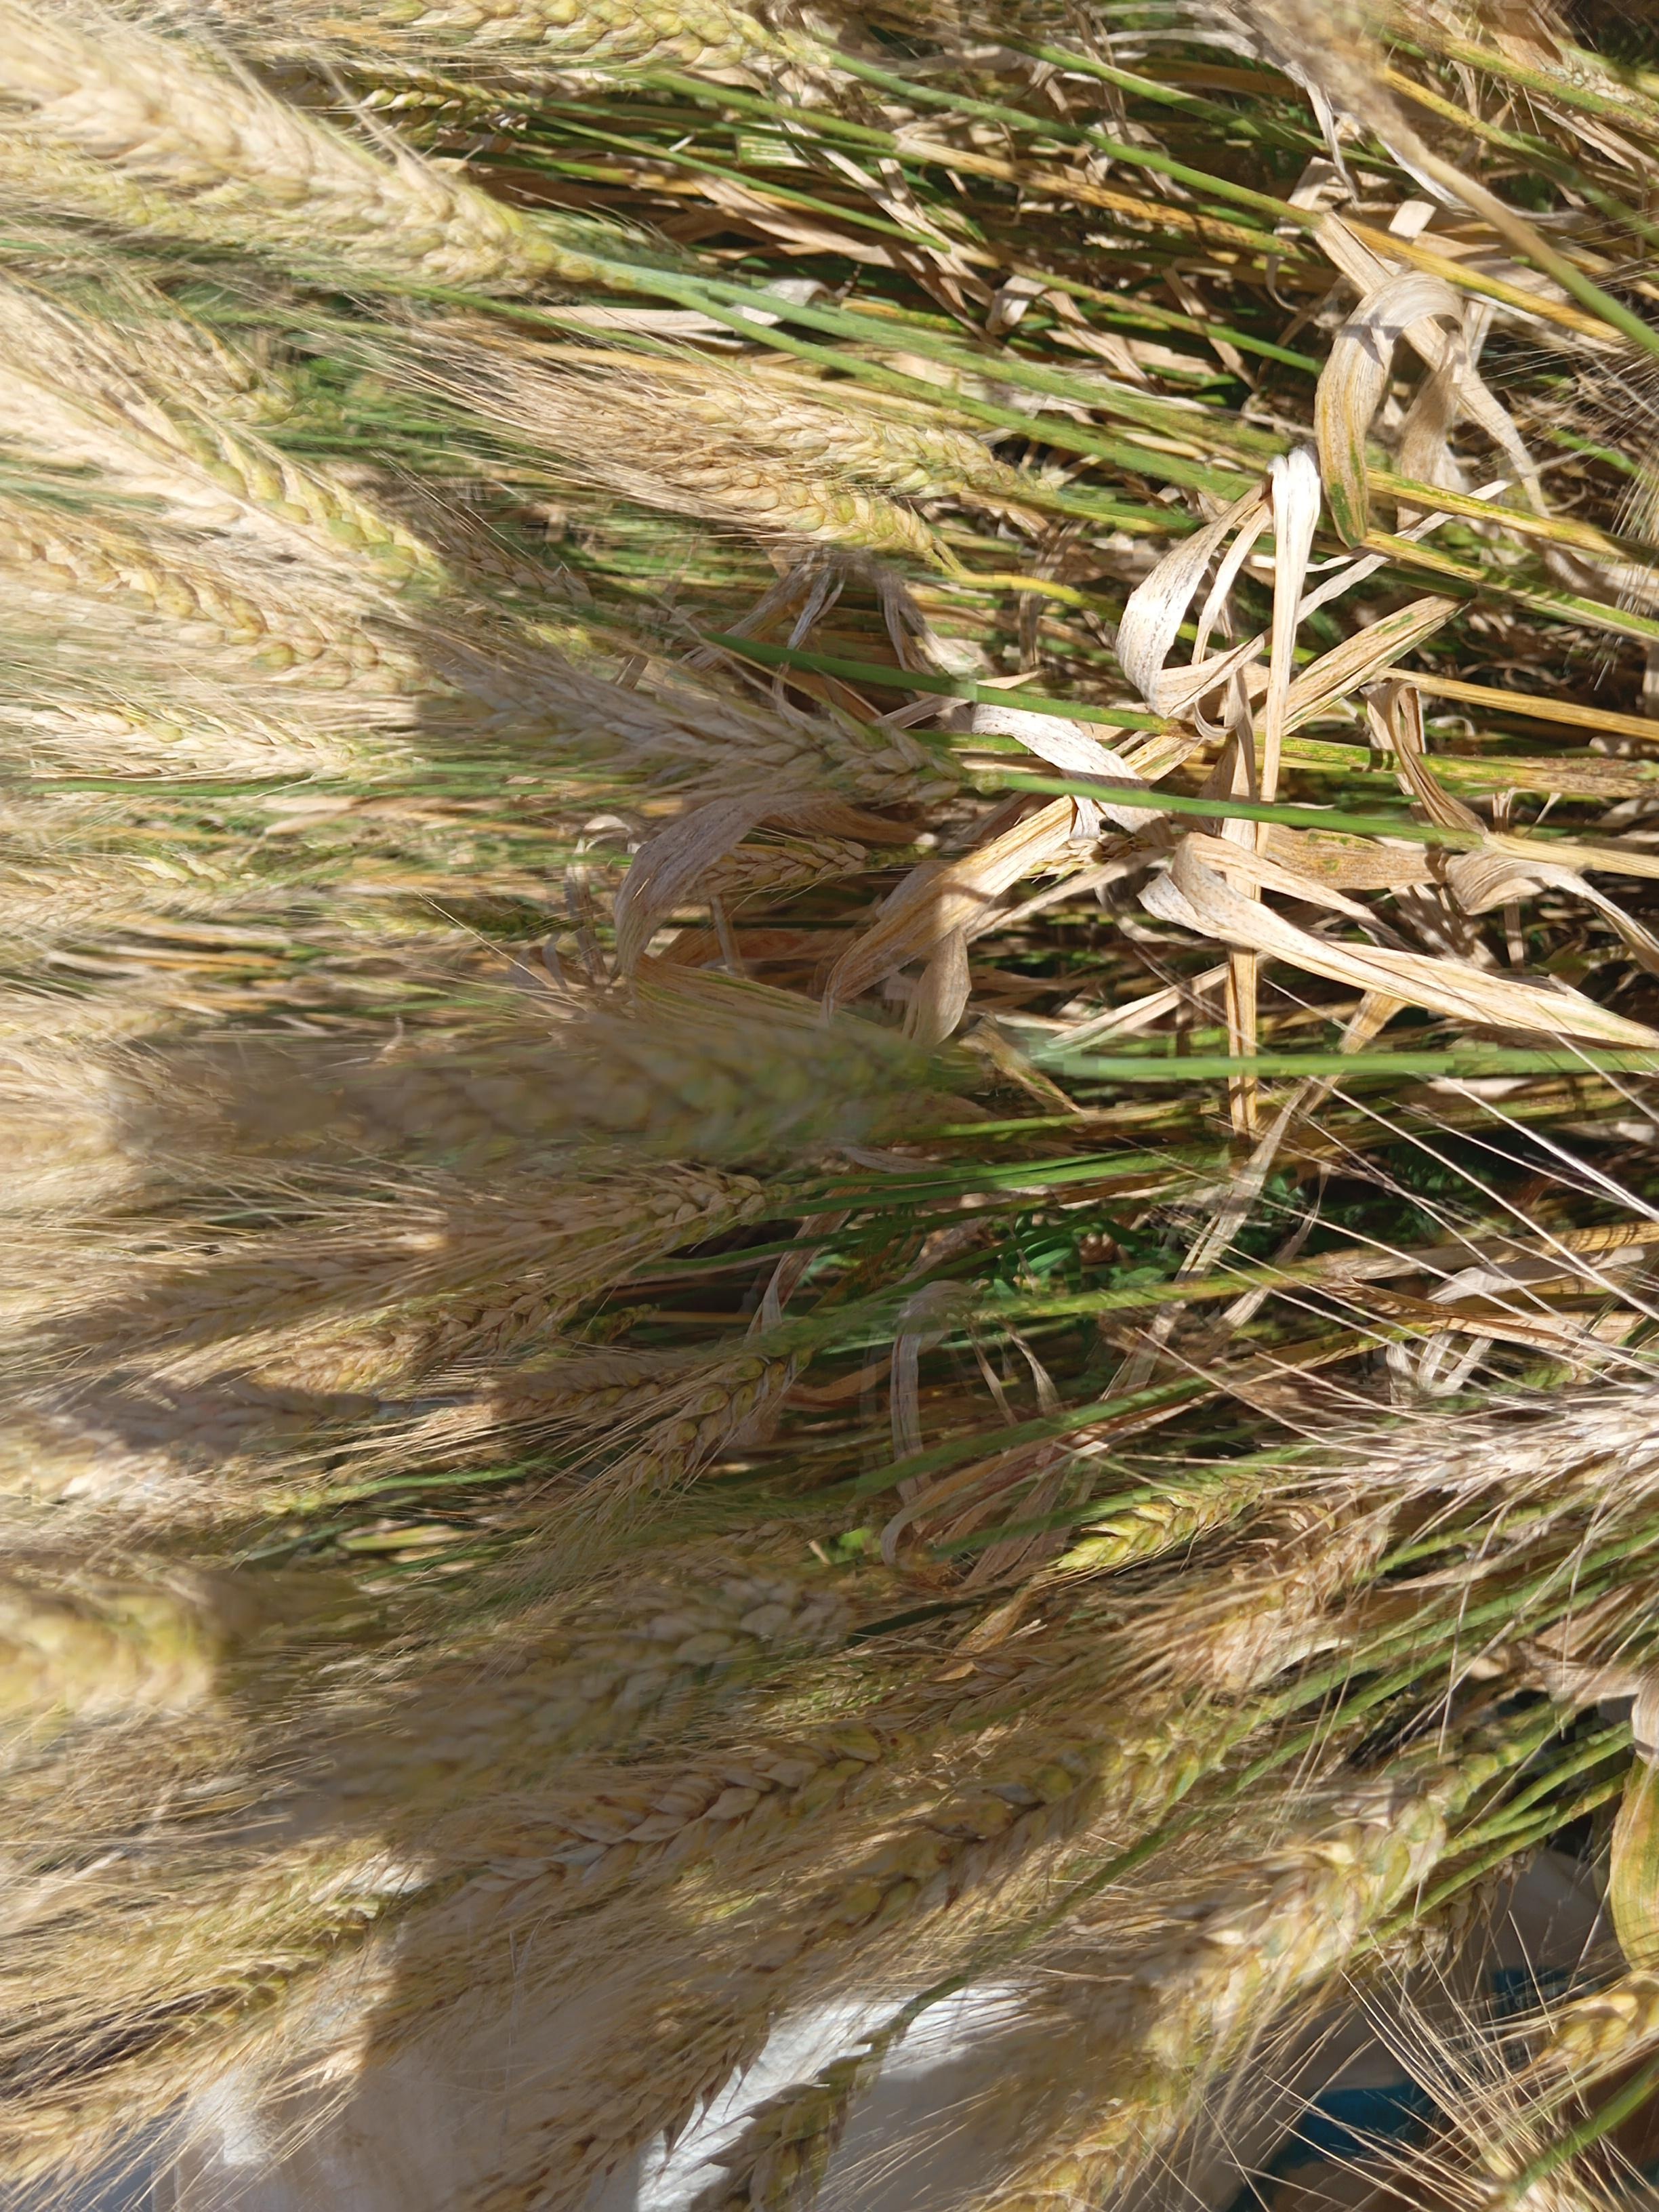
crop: wheat
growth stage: maturity
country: Kenya
